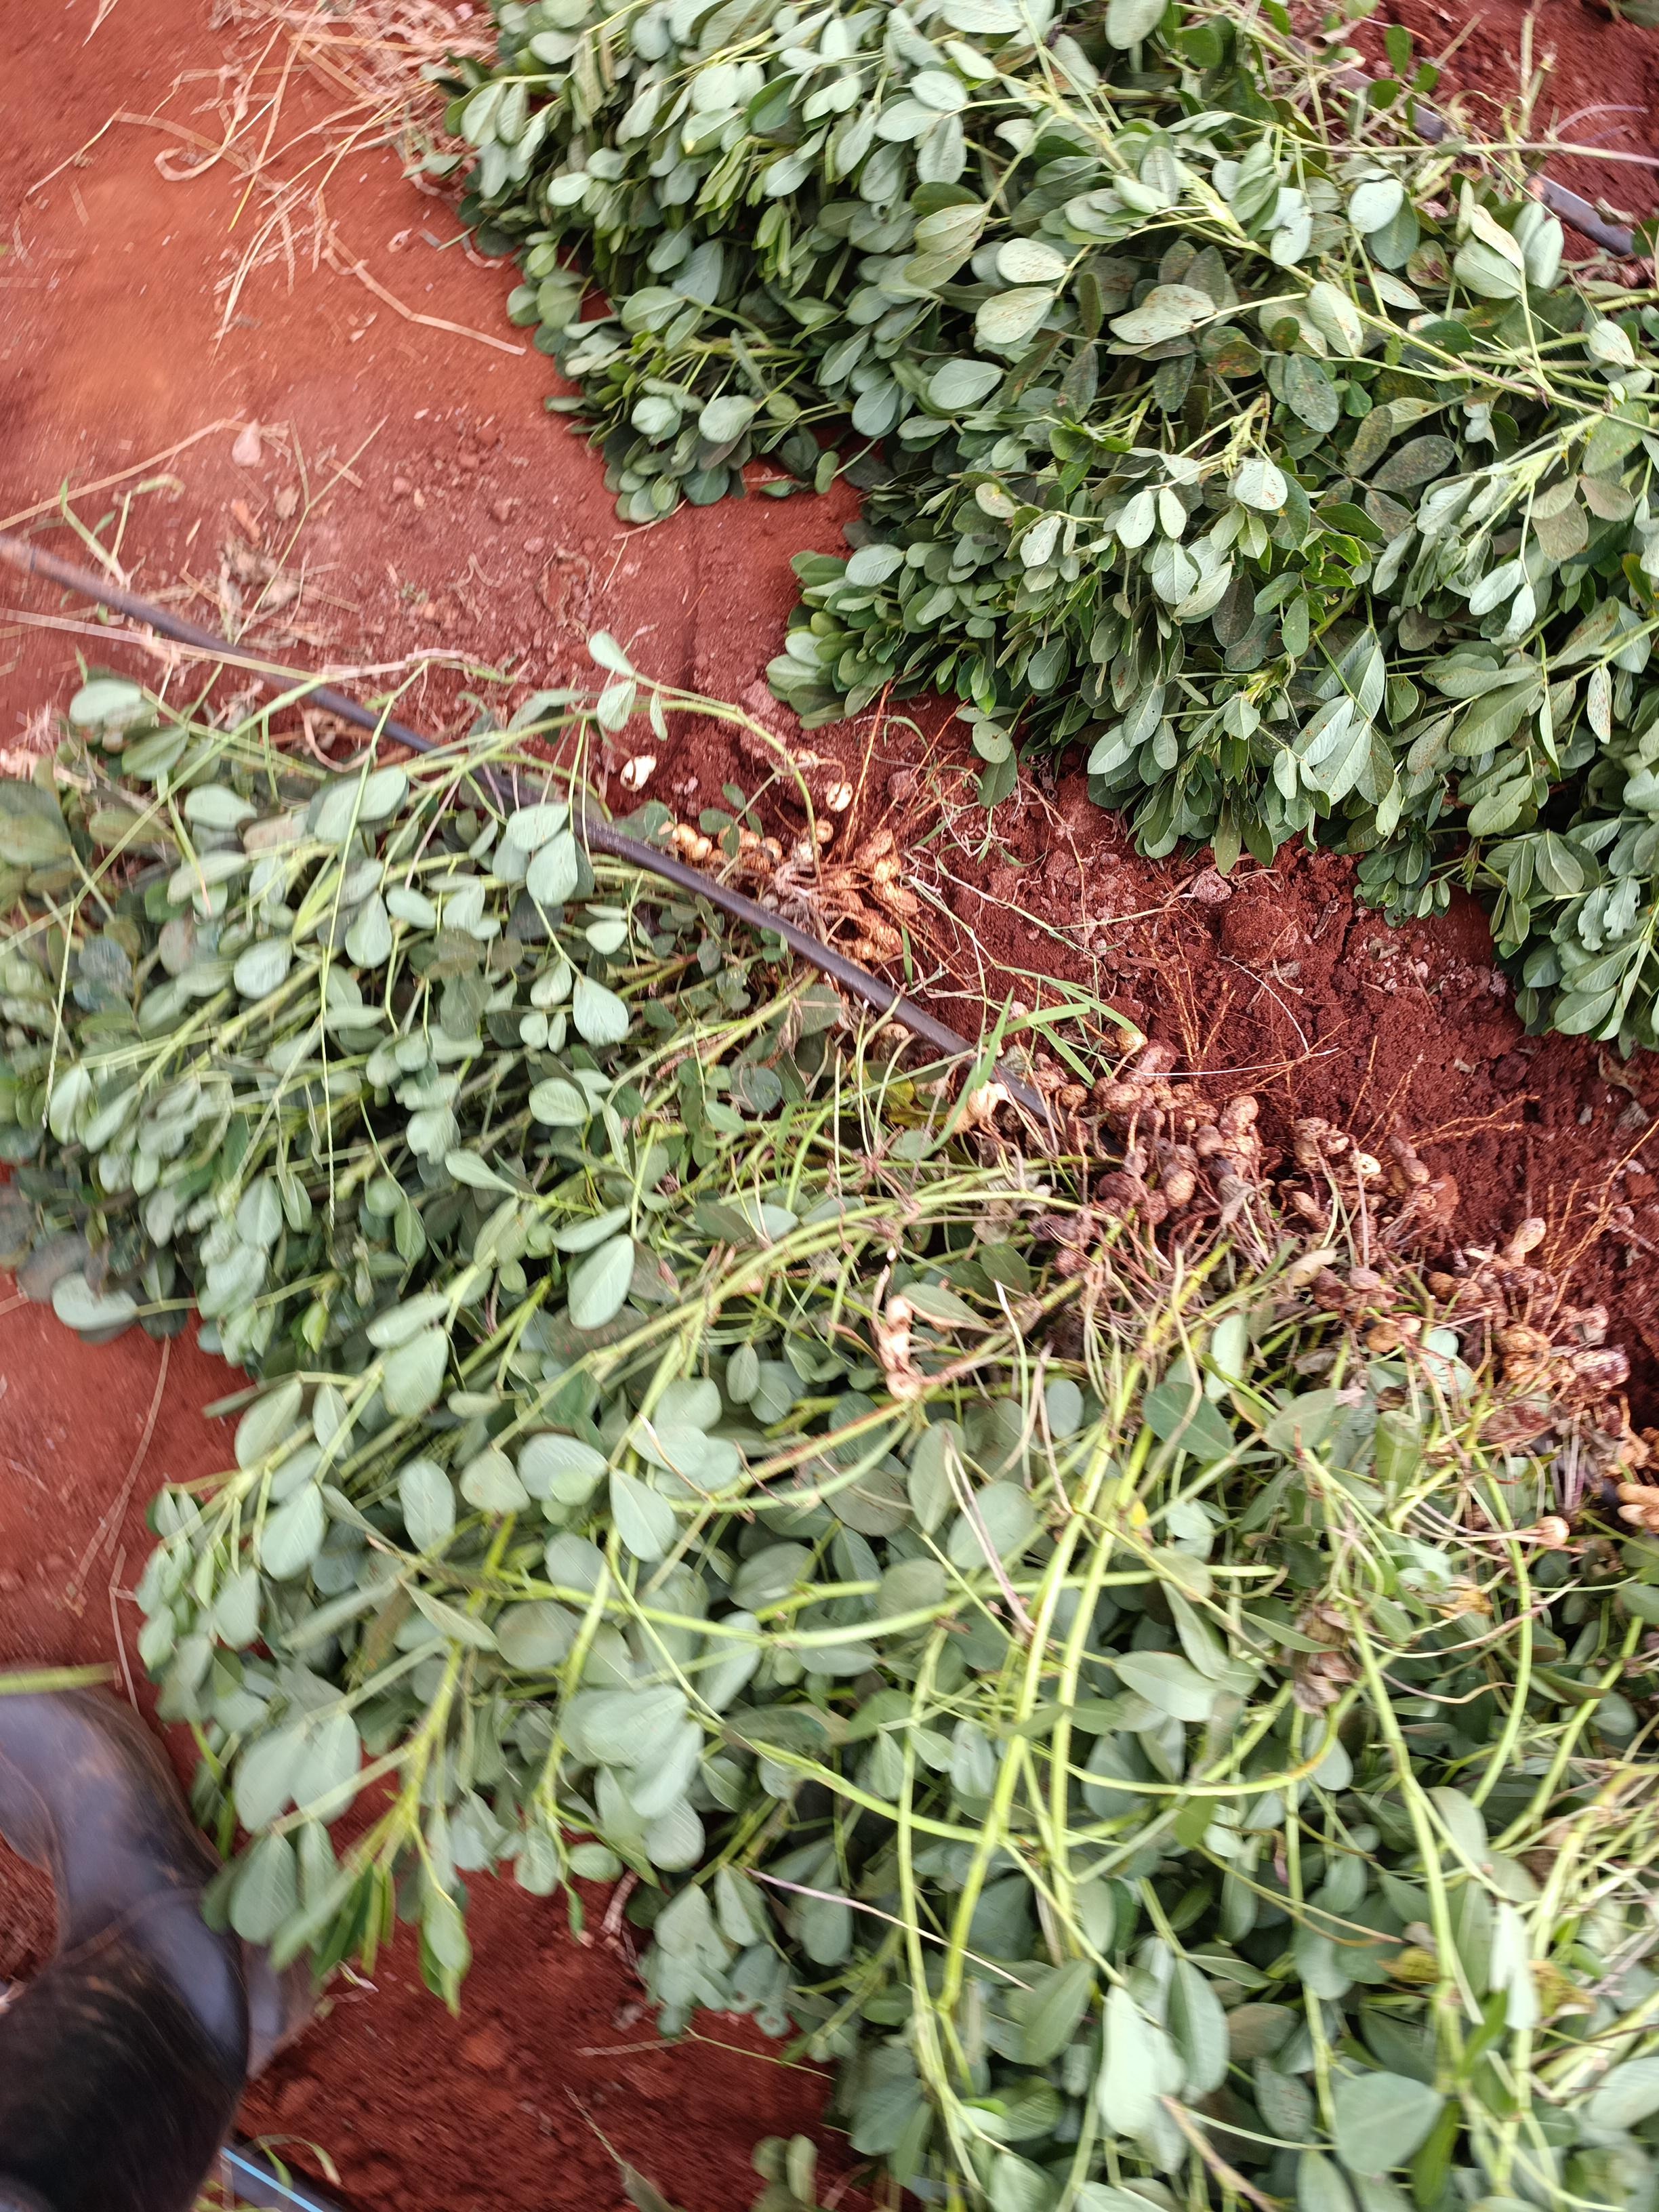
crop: groundnut
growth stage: harvest
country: Kenya
